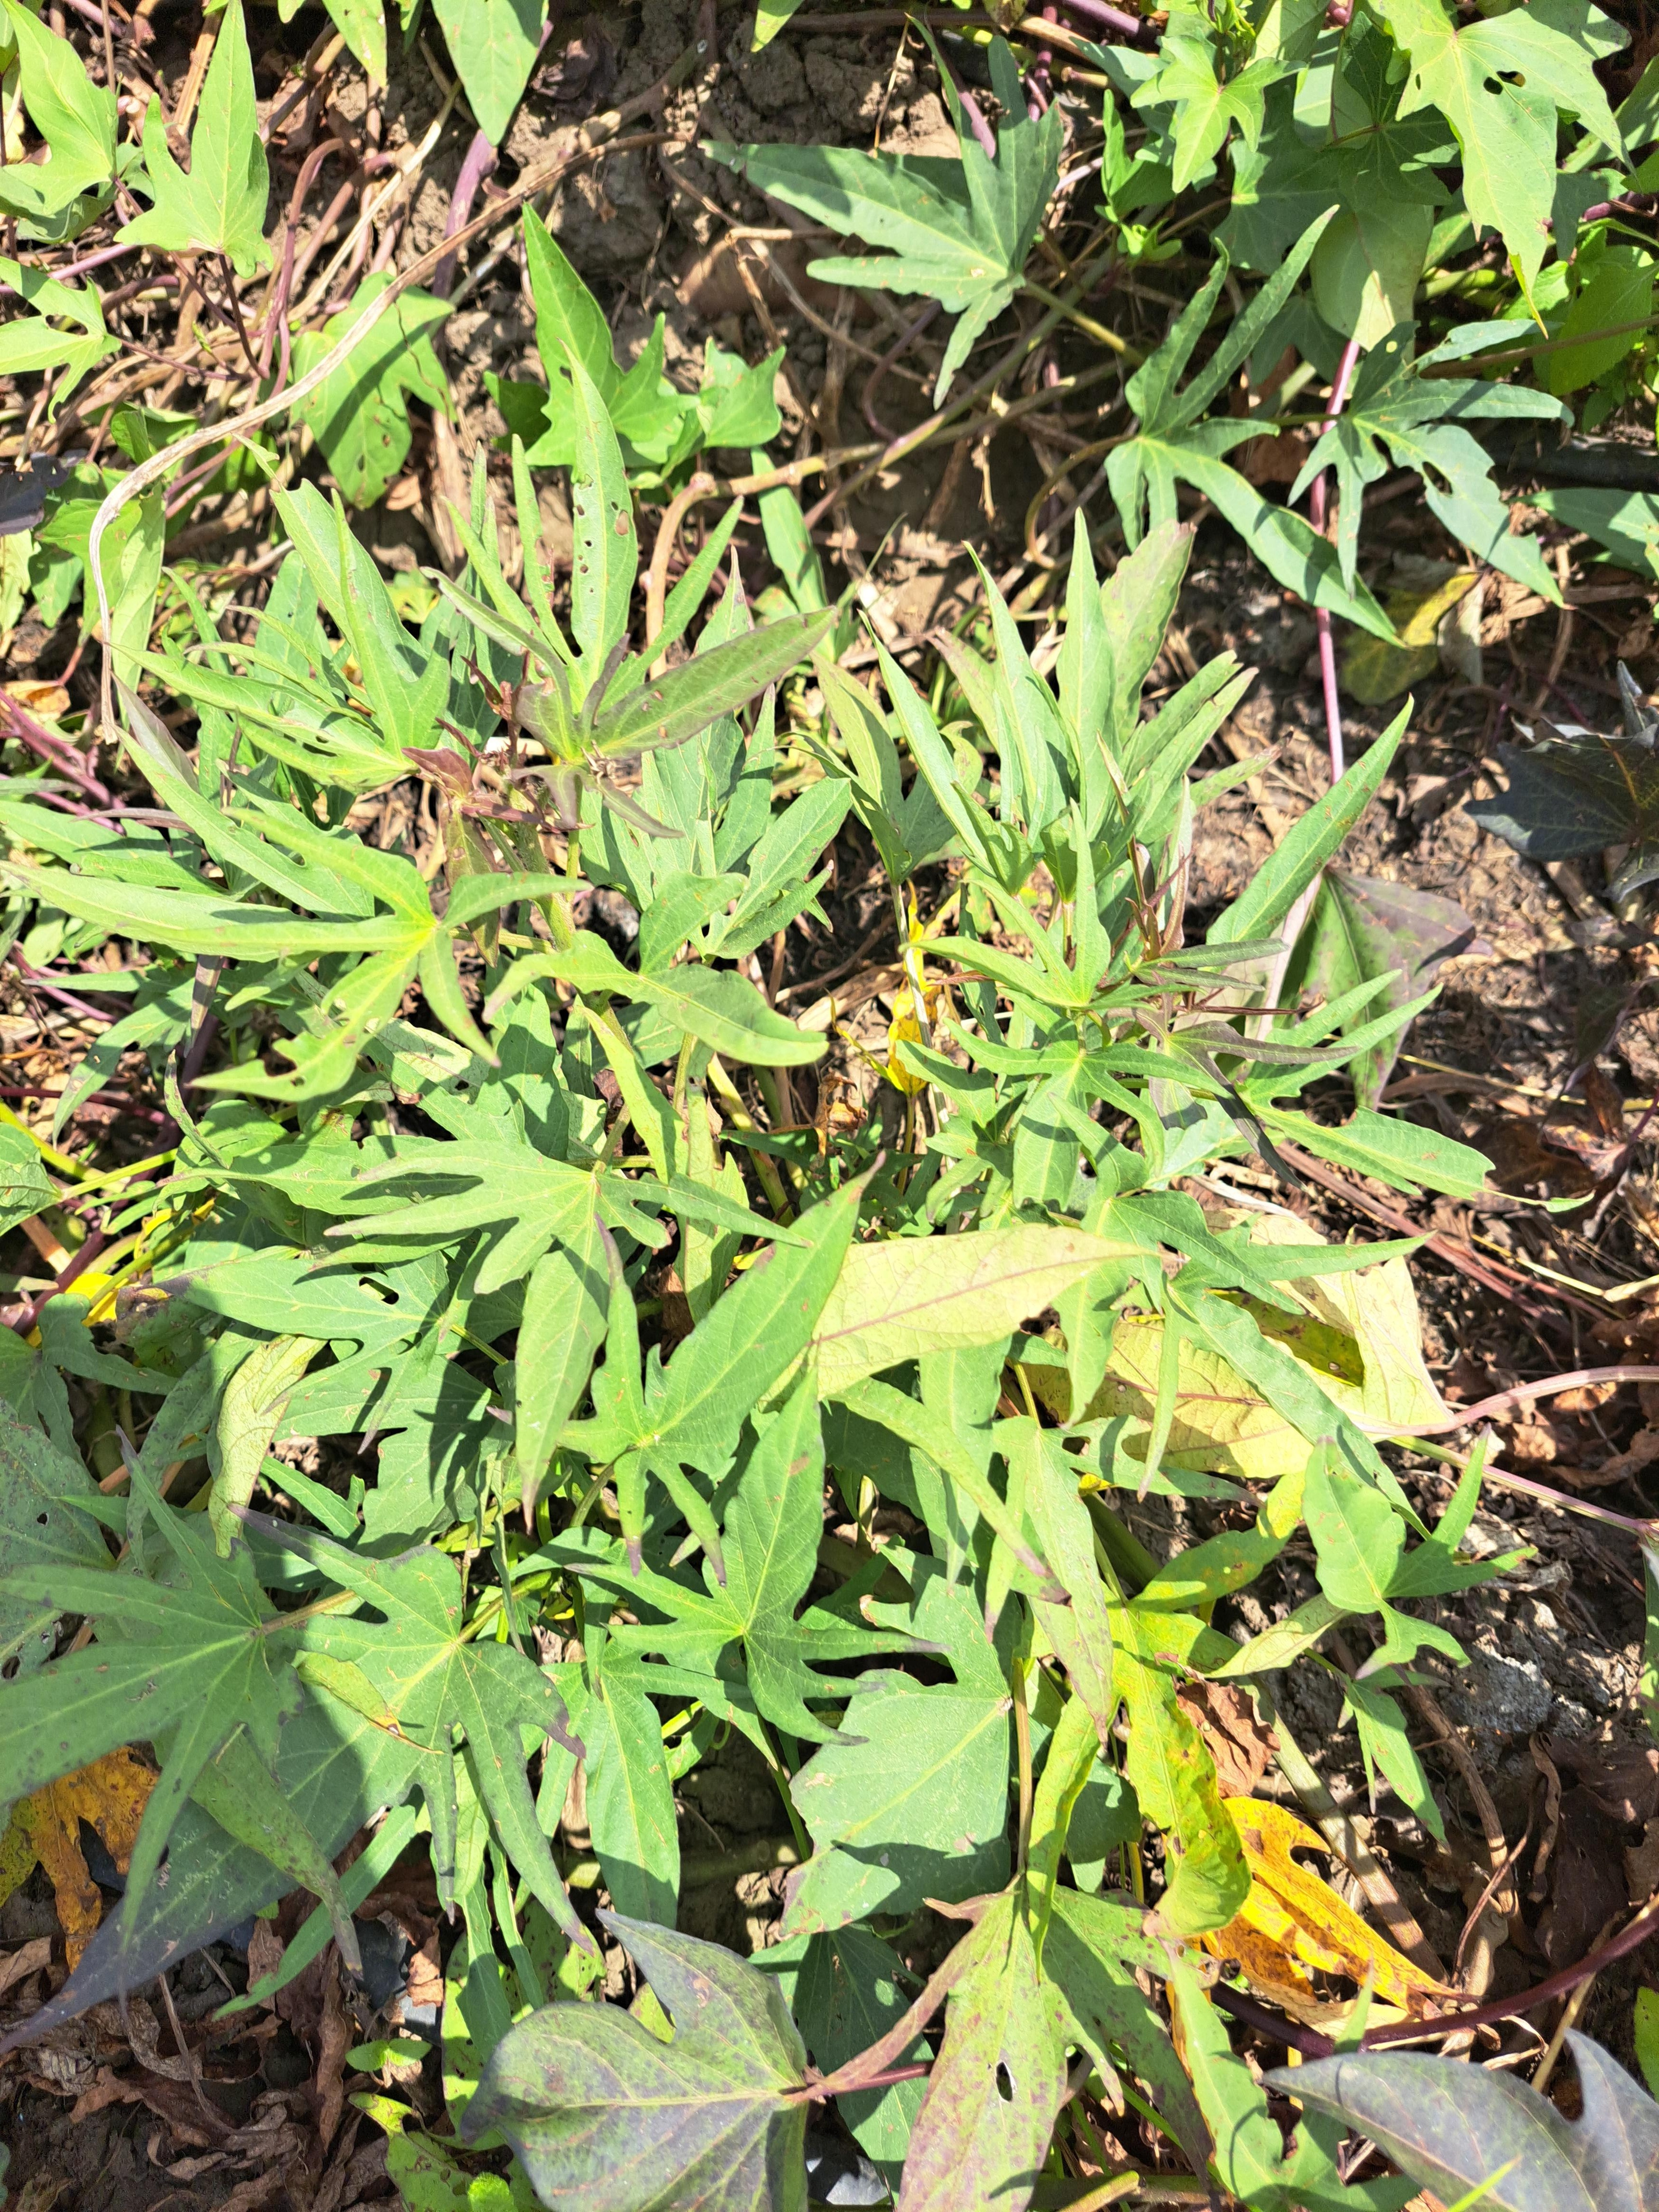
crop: sweet potato
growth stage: flowering
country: Tanzania
